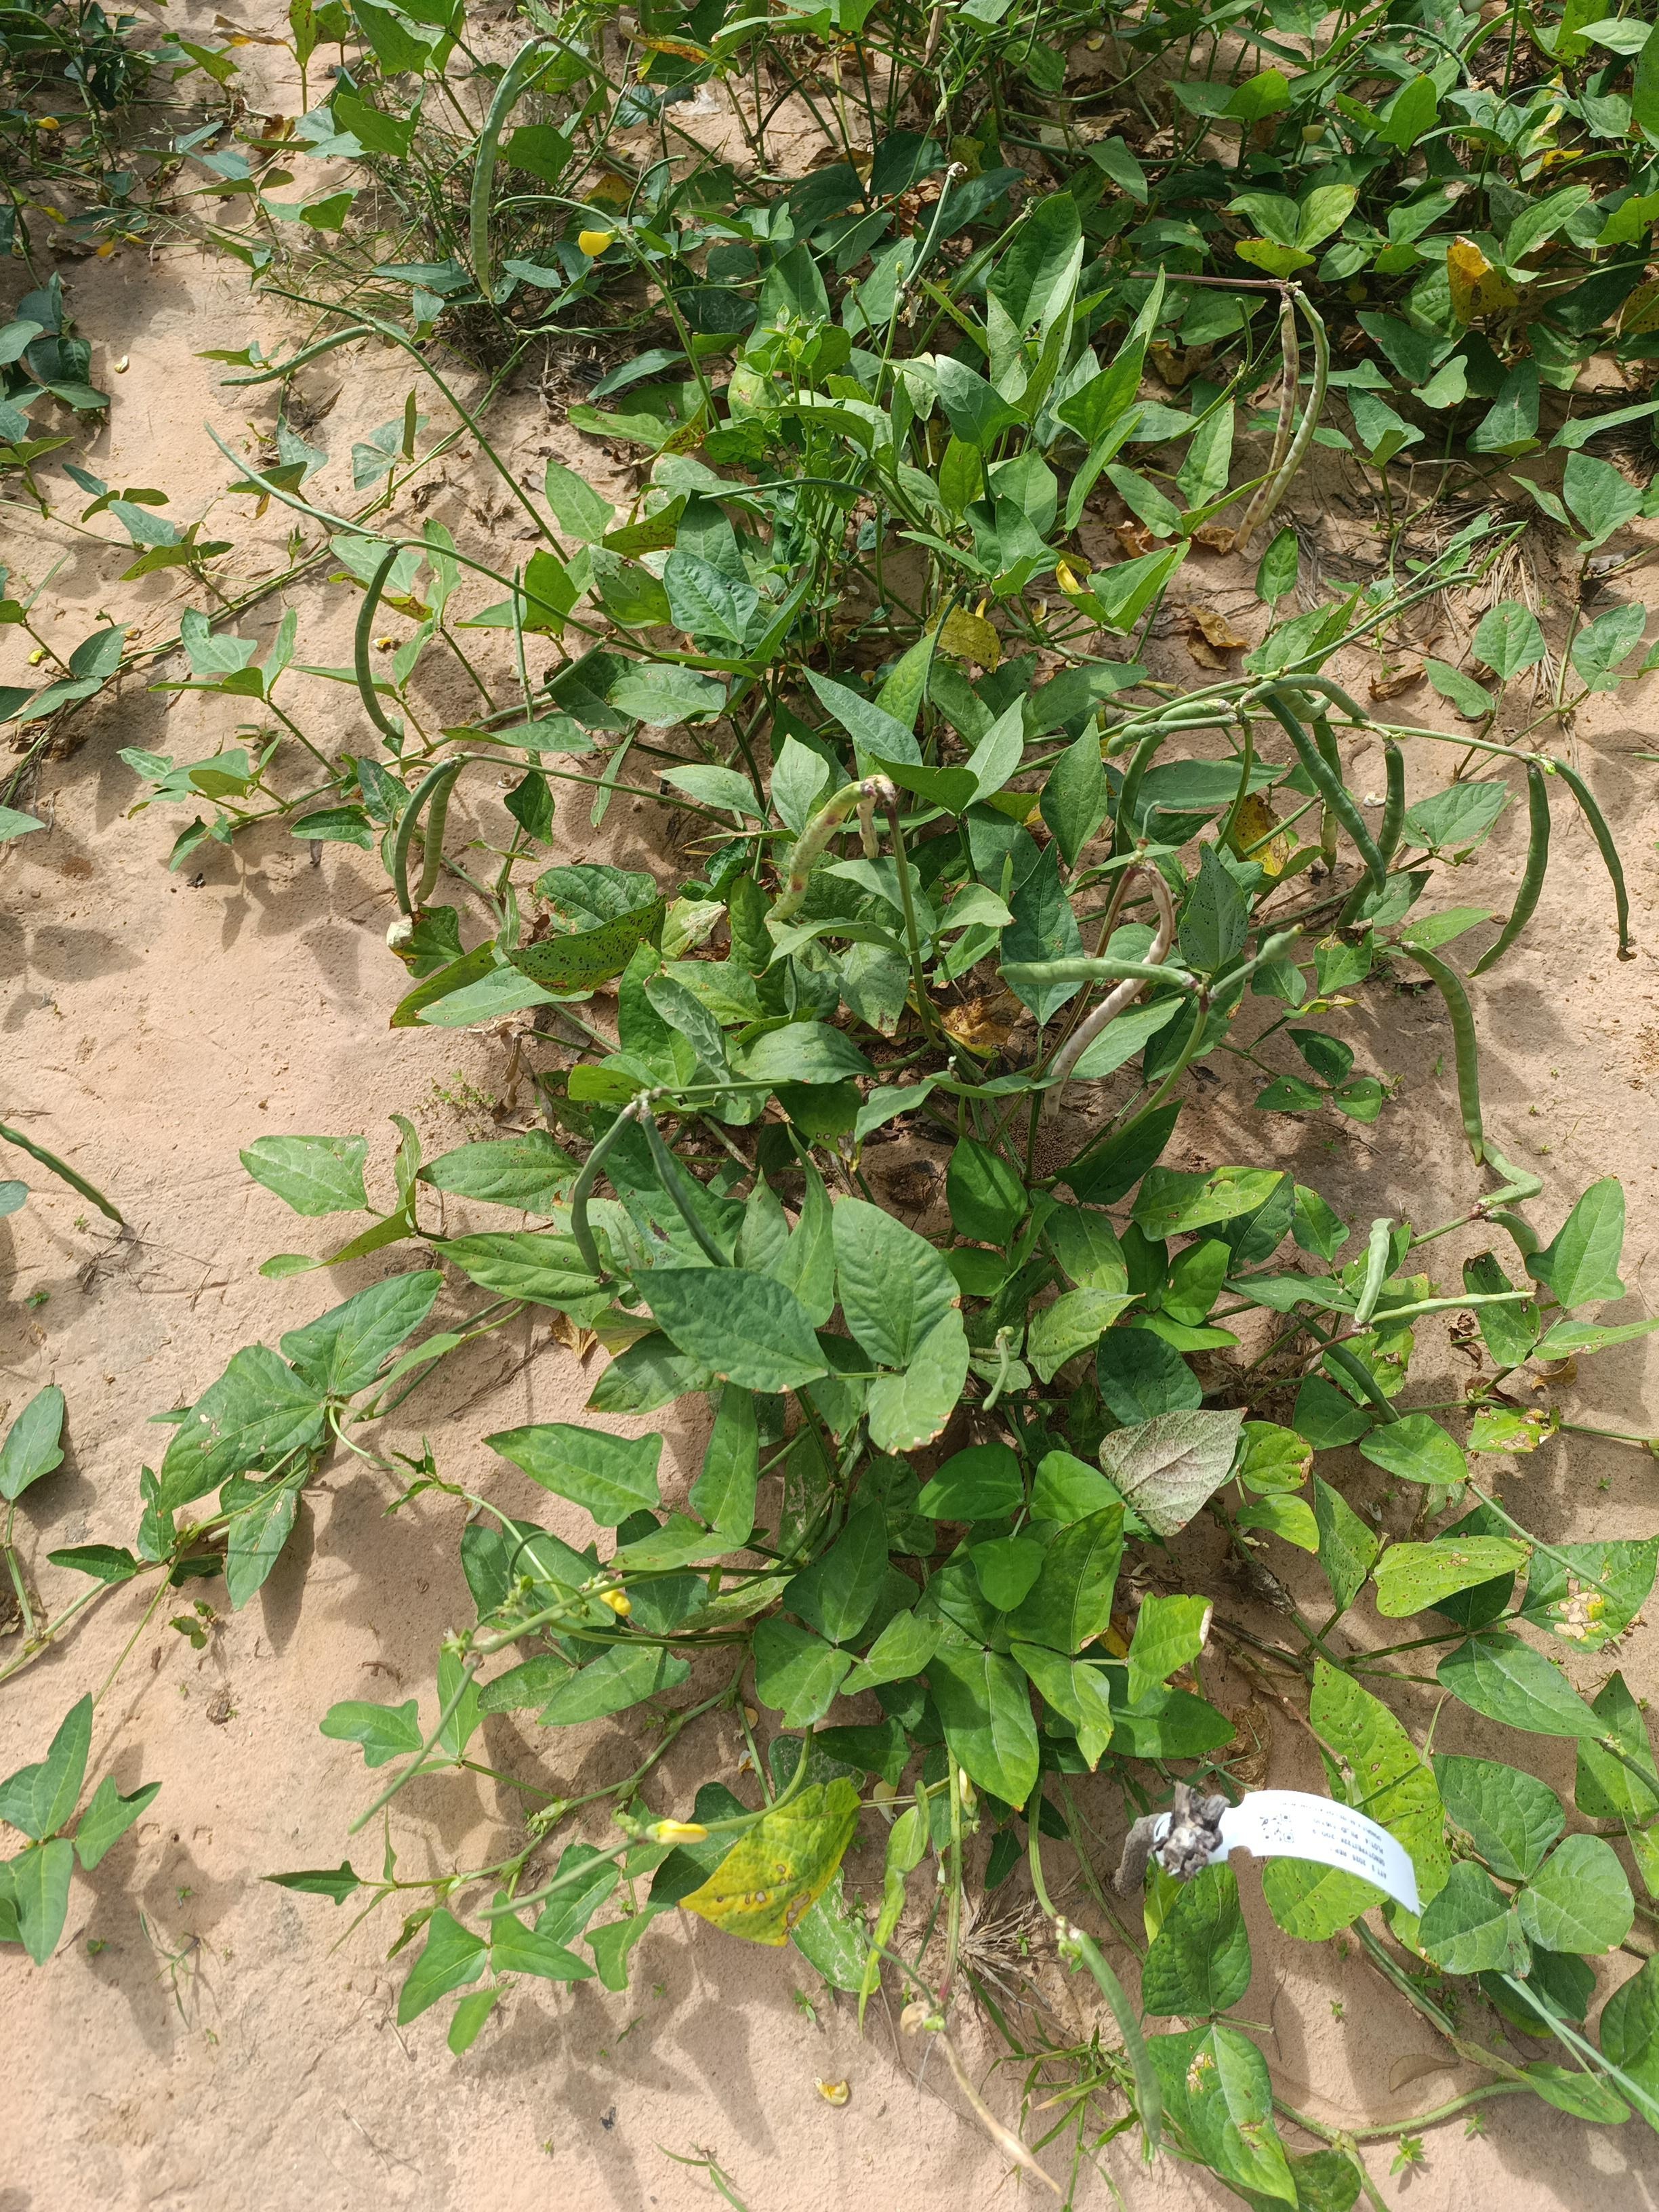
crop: cowpea
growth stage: maturity
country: Nigeria
